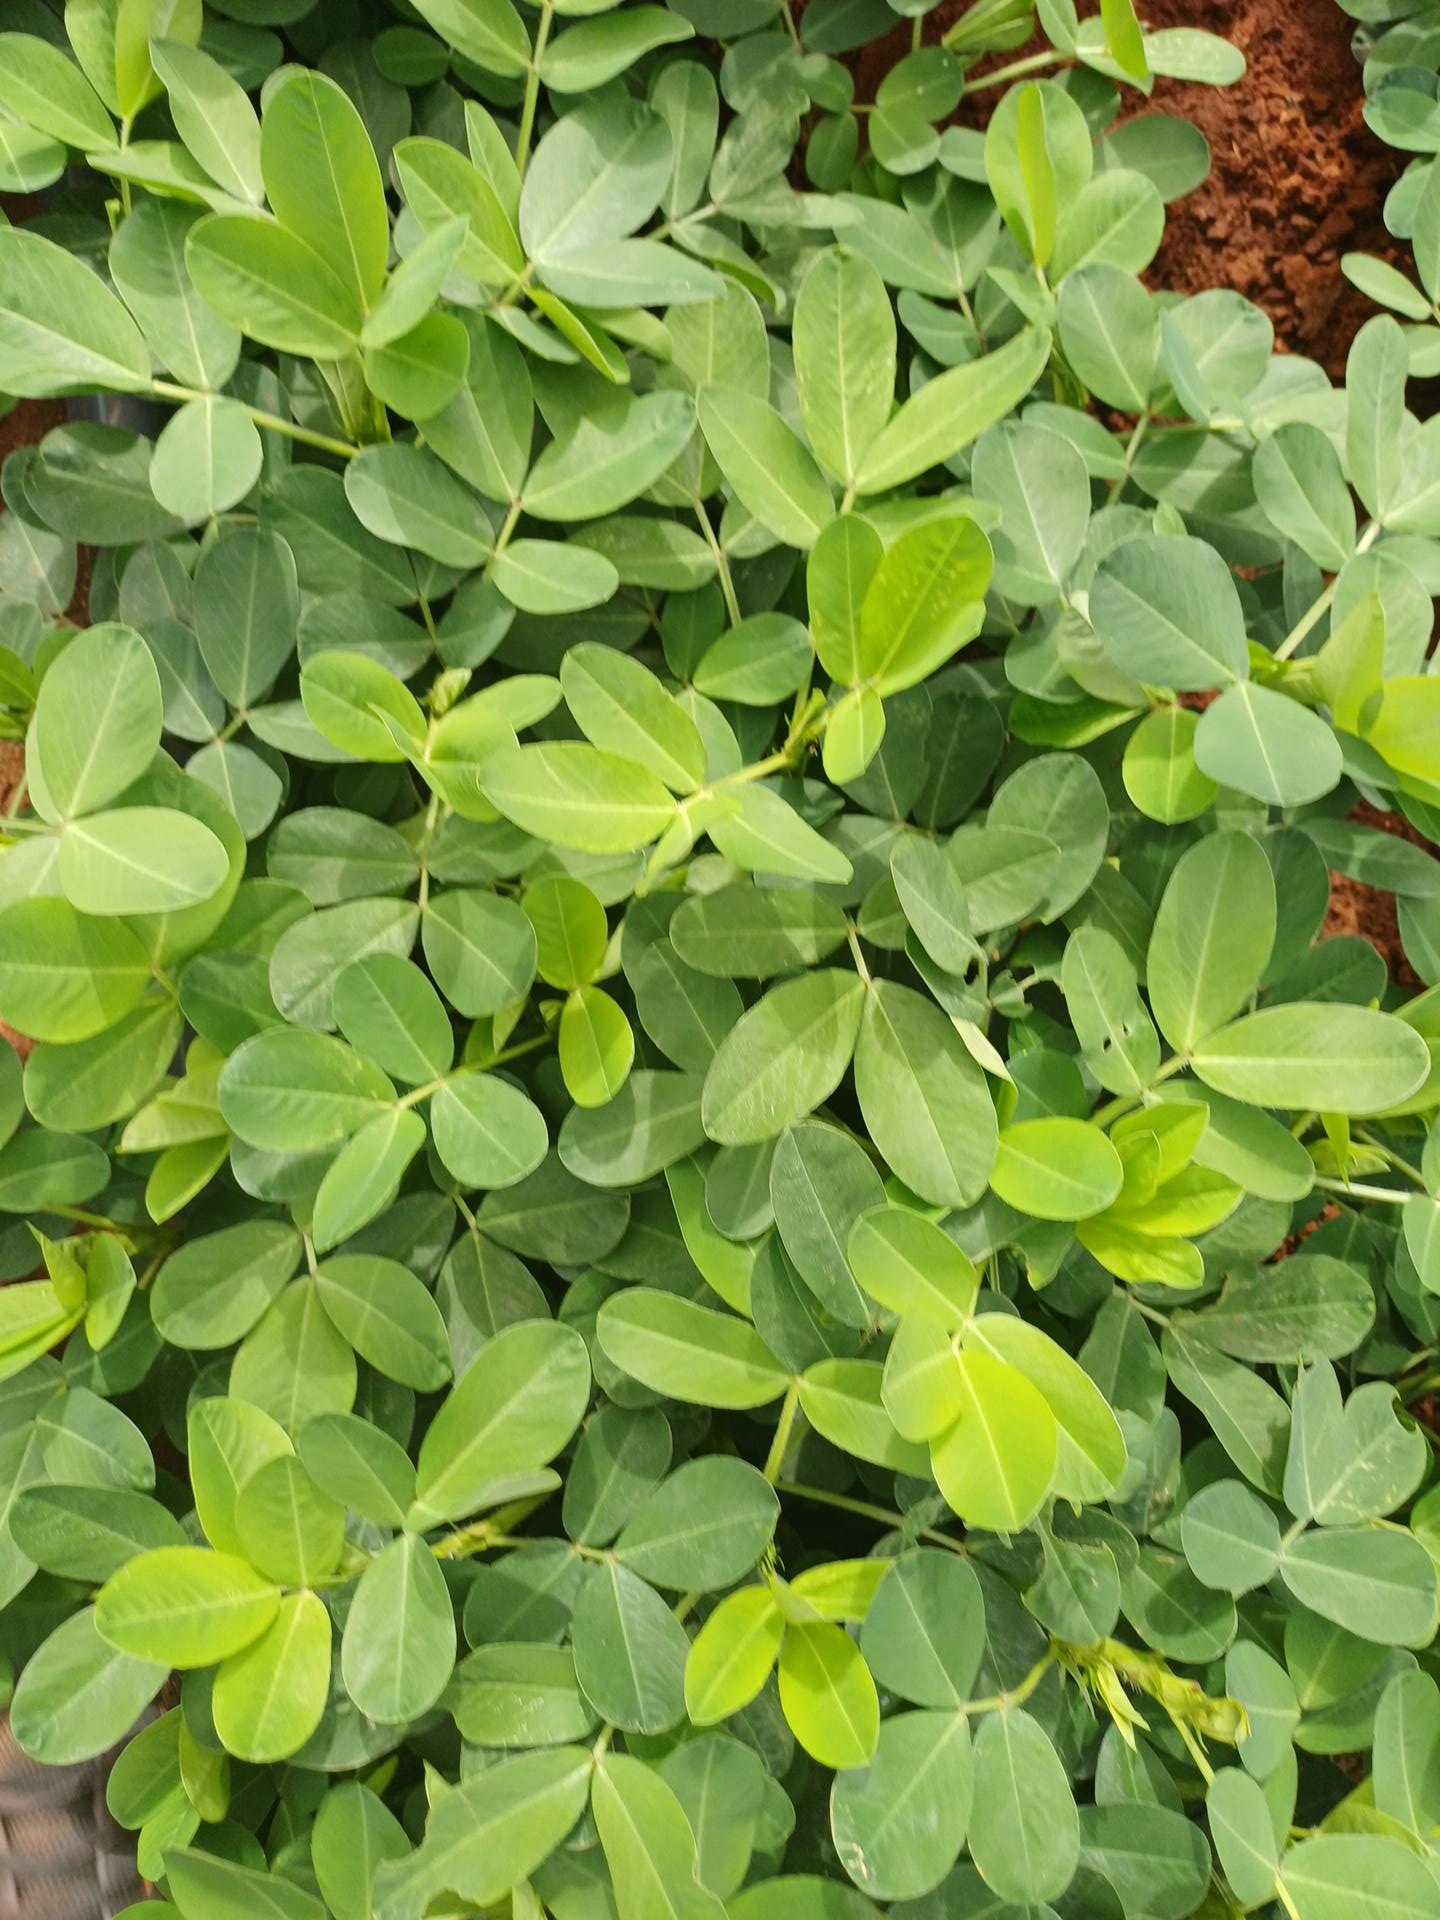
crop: groundnut
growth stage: flowering
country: Kenya
